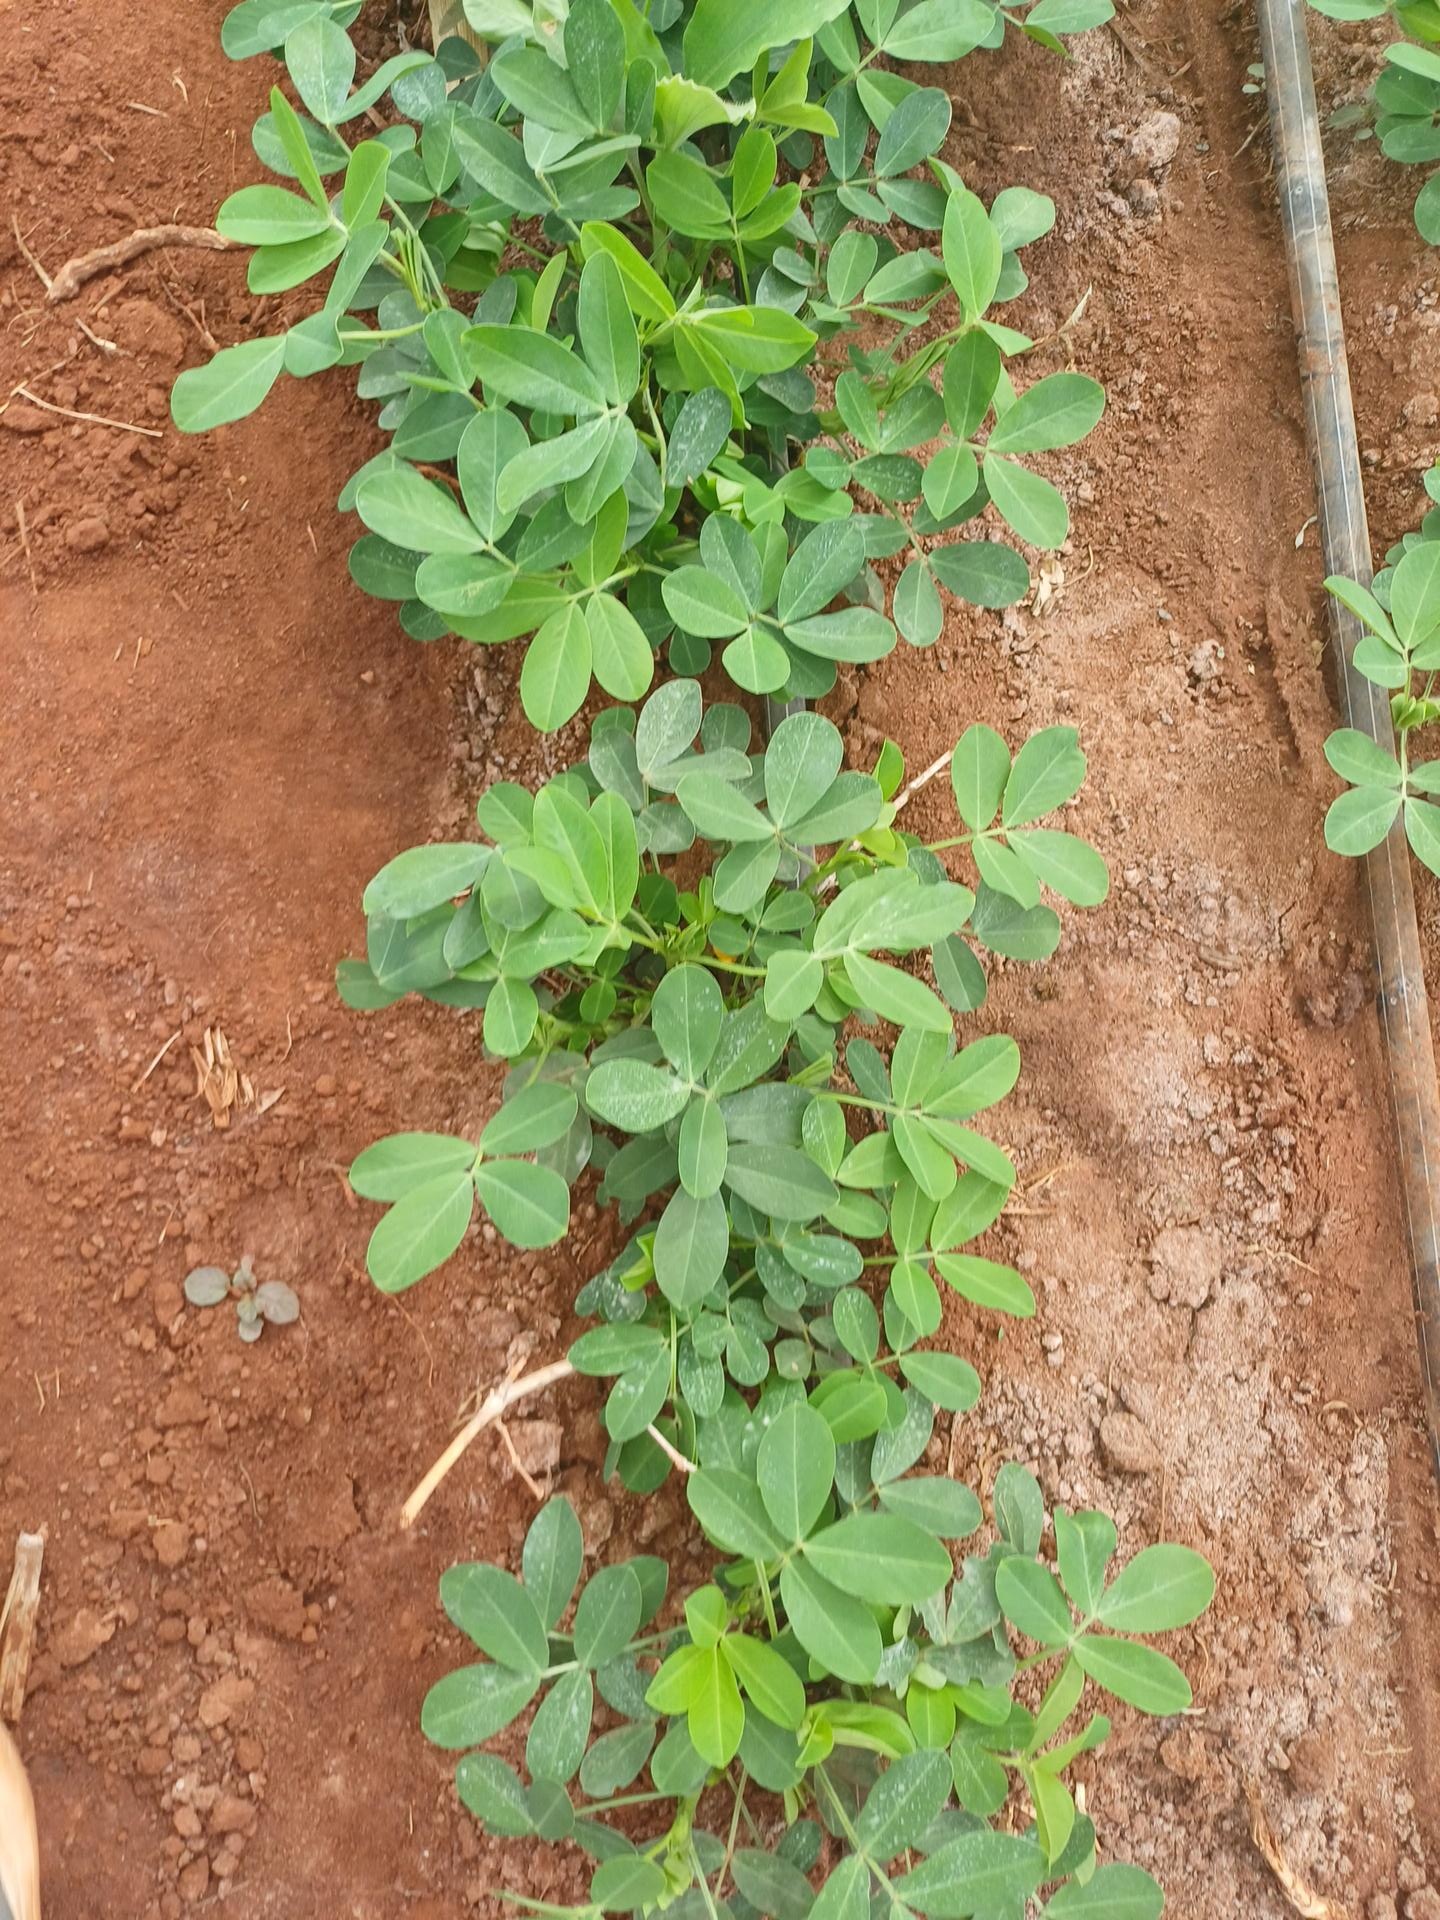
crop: groundnut
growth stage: flowering
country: Kenya
